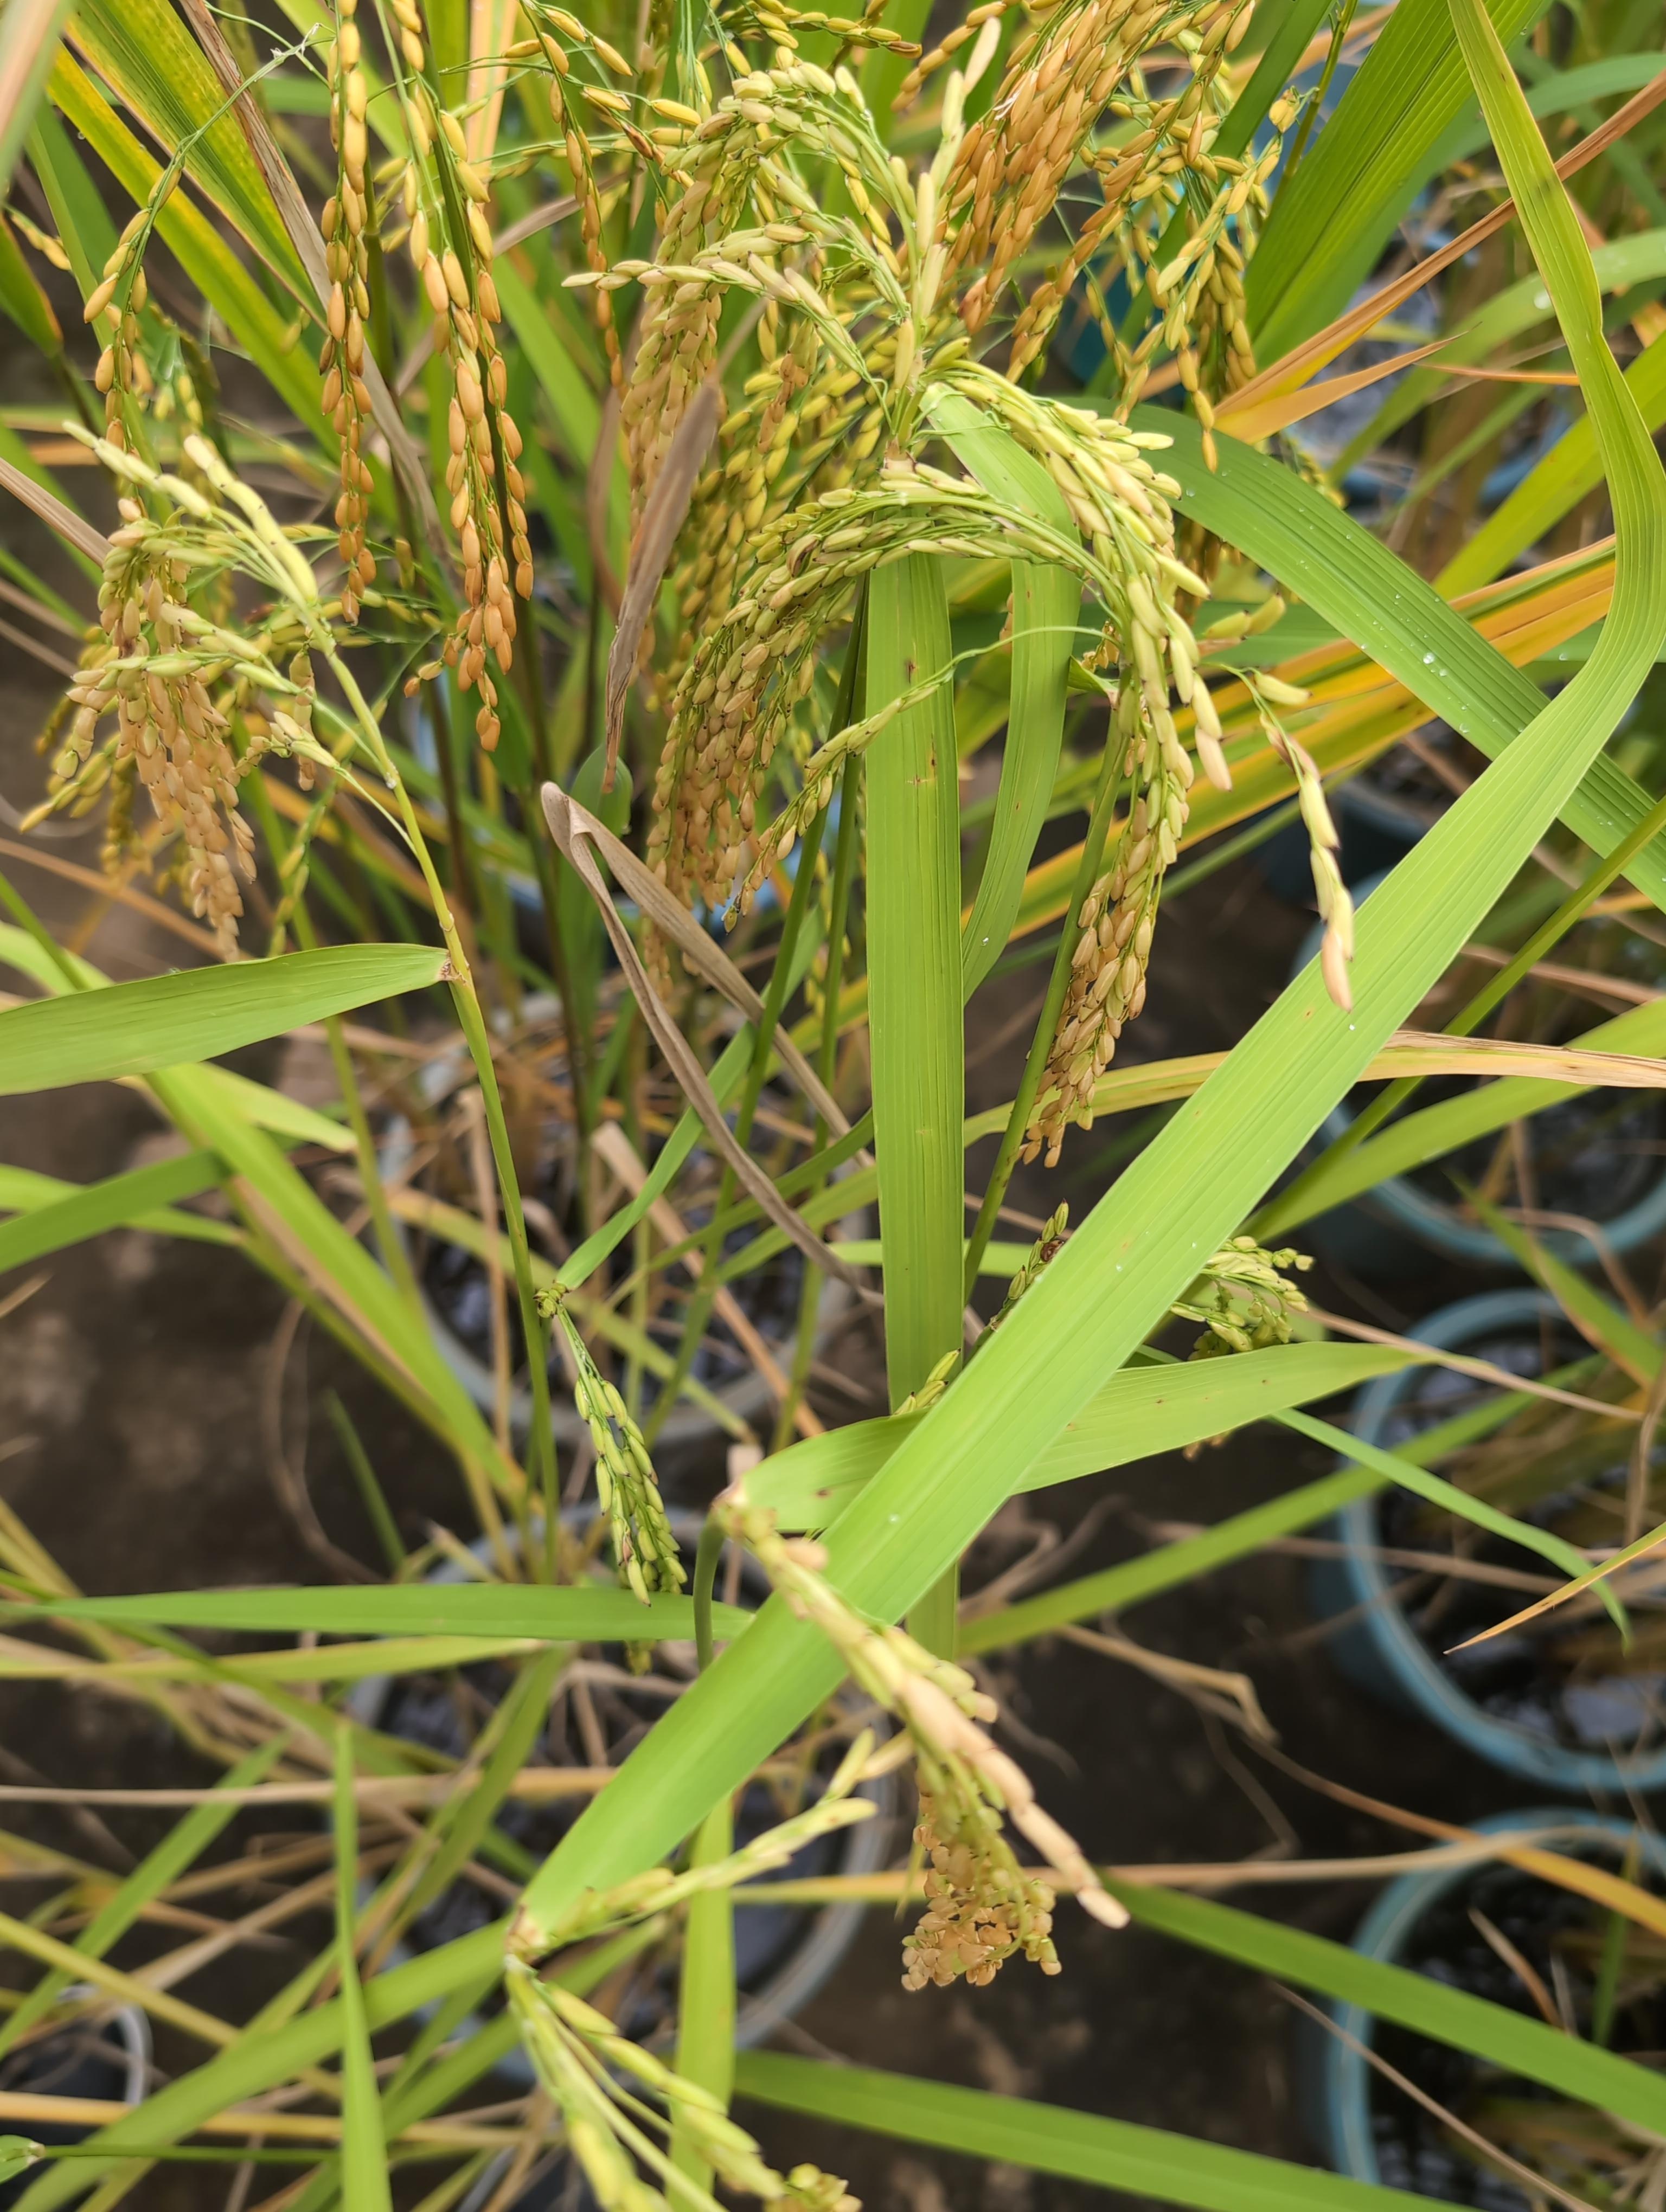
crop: rice
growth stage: senescence
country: Côte d'Ivoire
